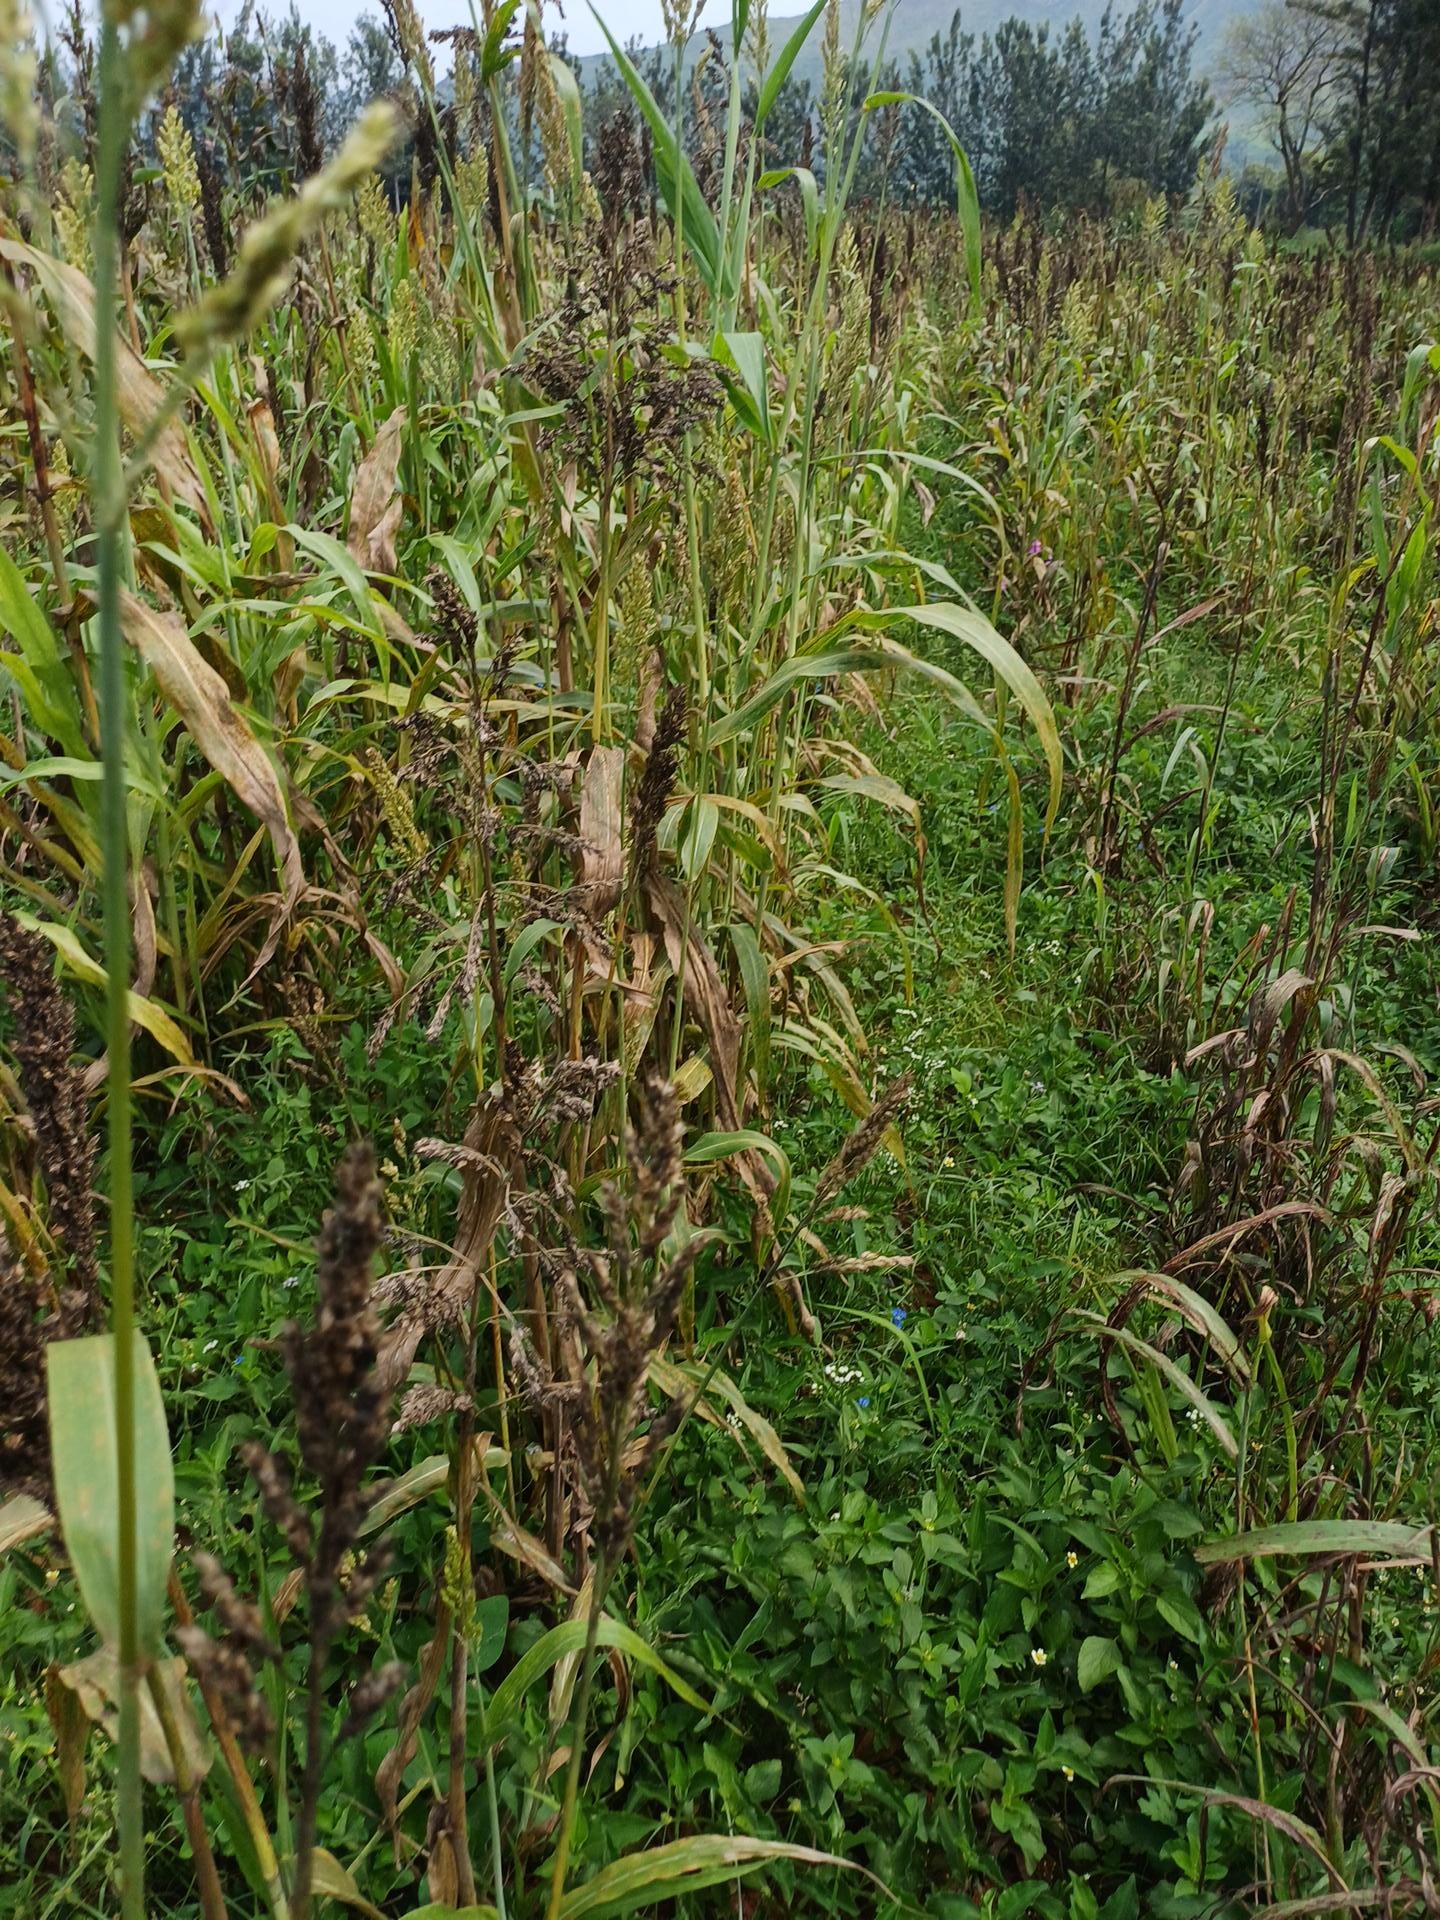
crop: sorghum
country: Kenya
